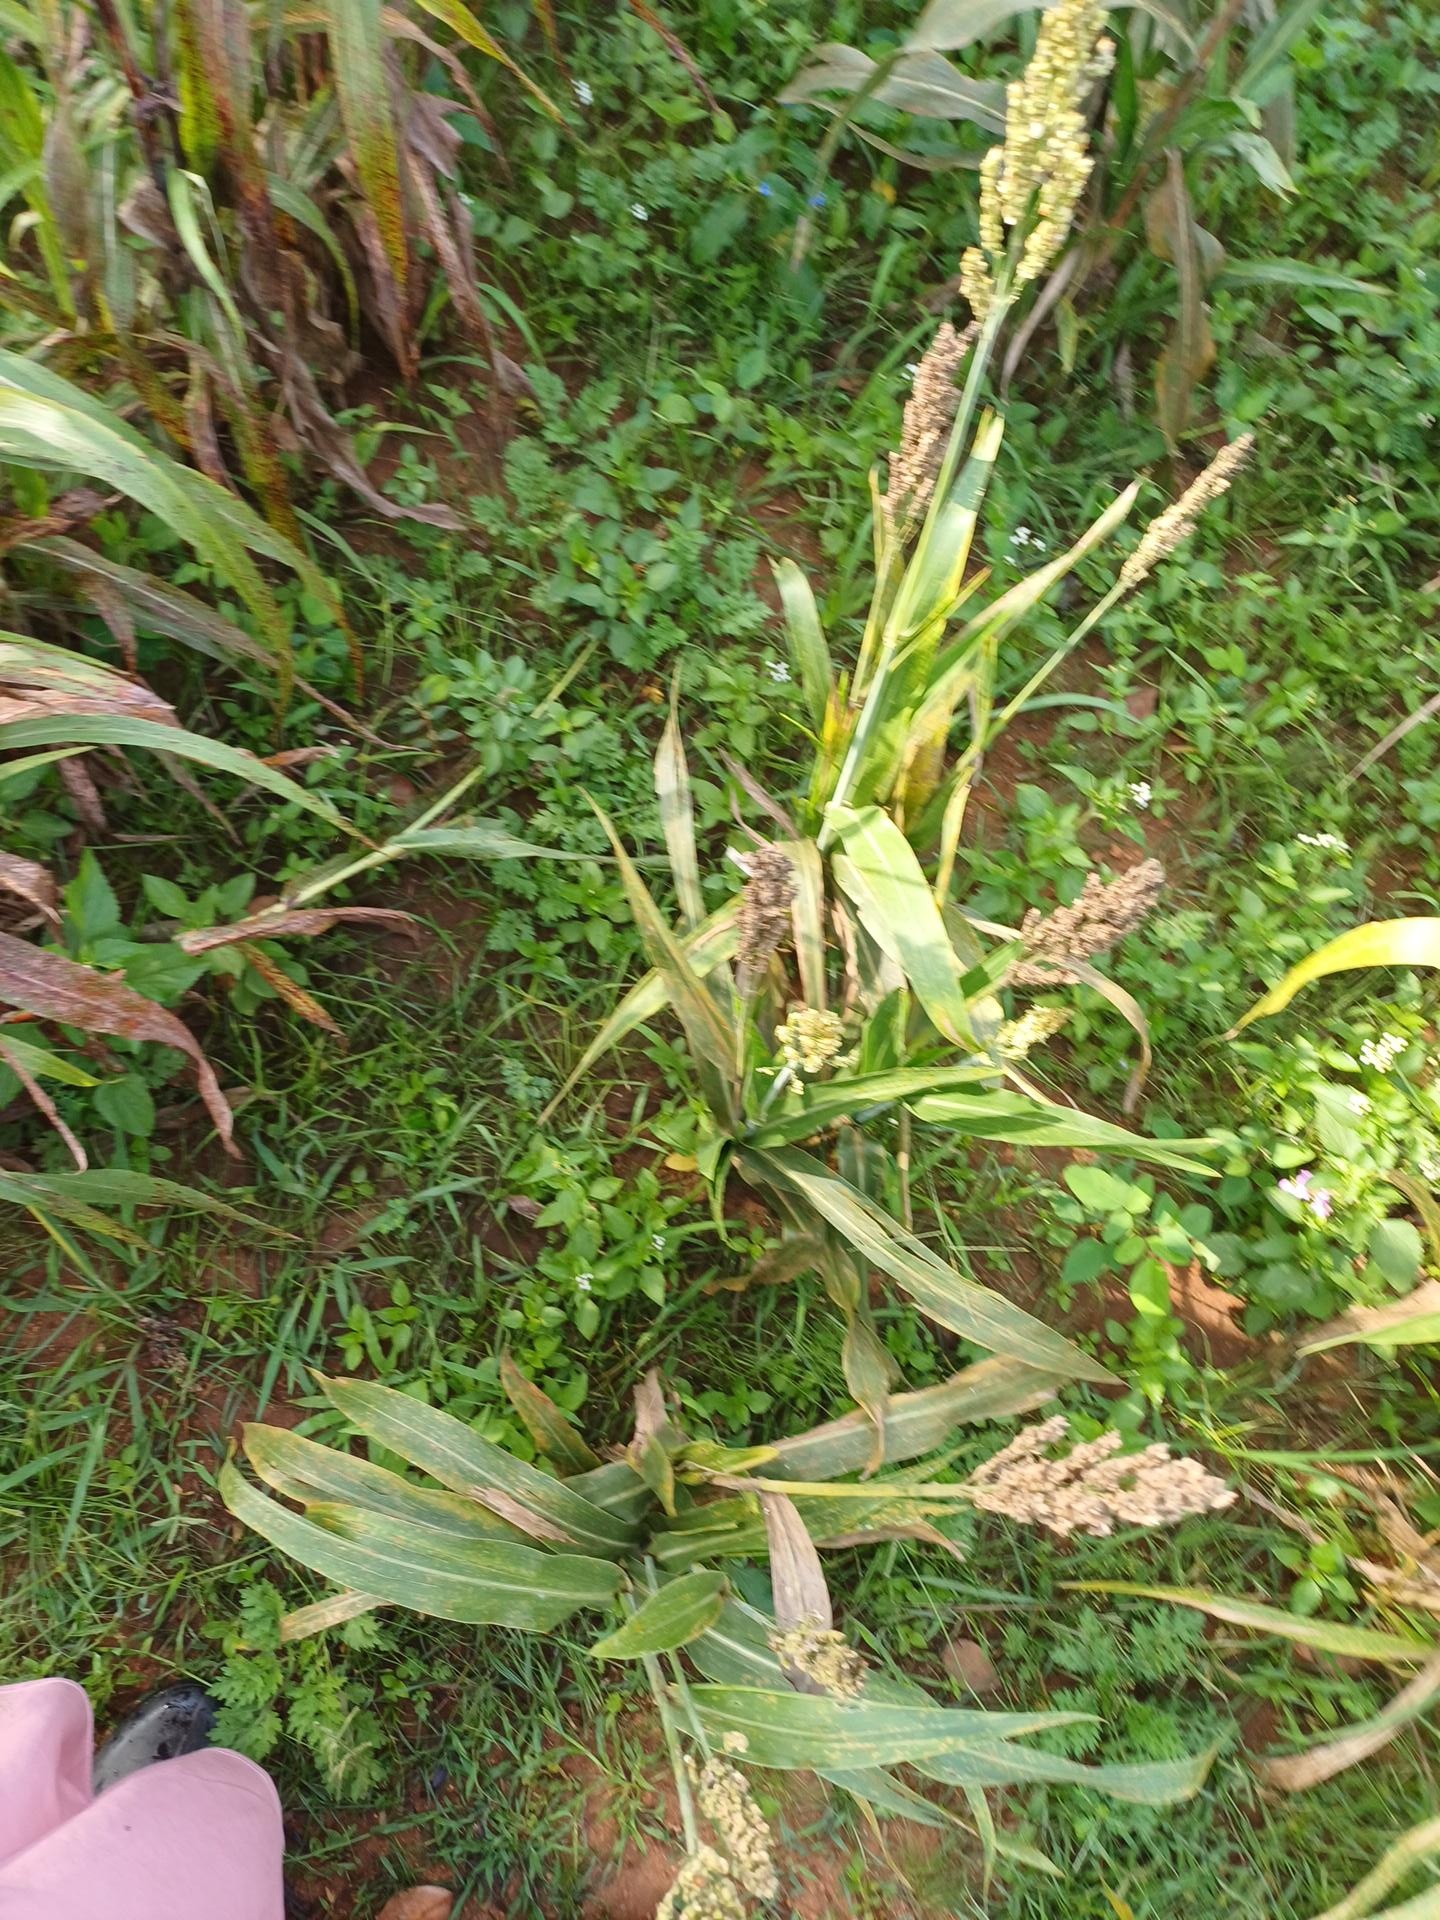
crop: sorghum
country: Kenya
